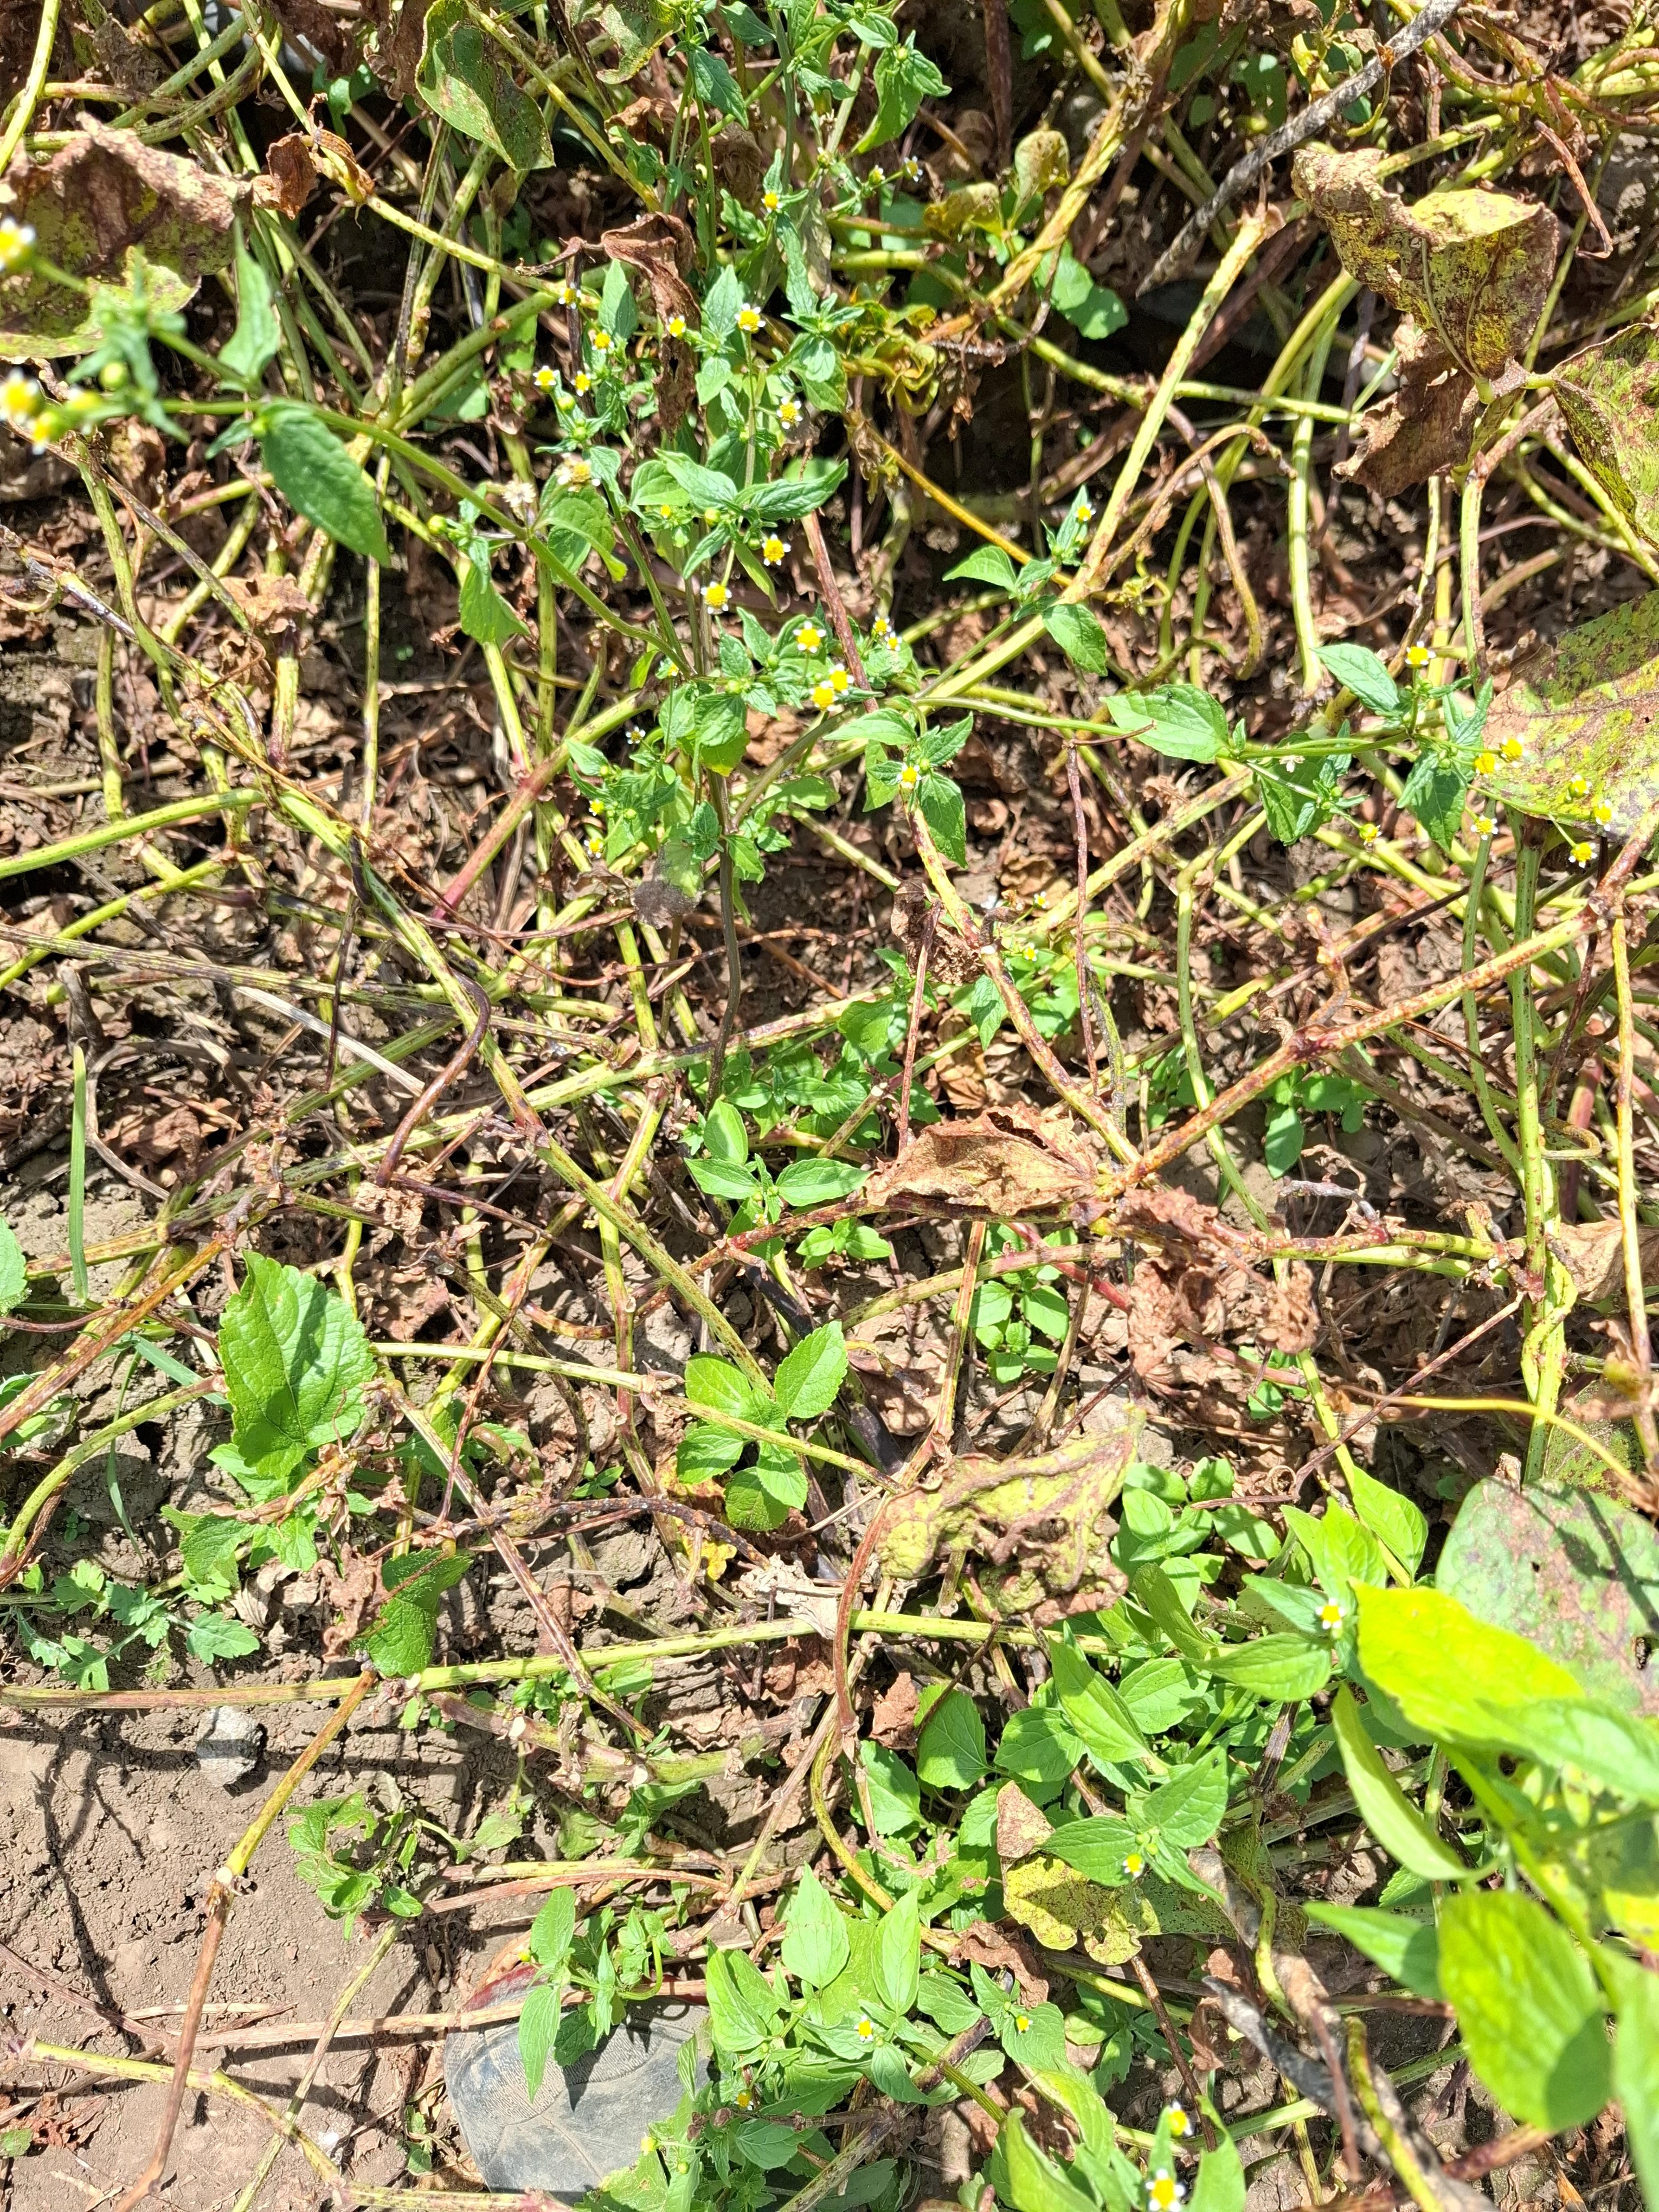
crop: cowpea
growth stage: development pod
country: Tanzania
